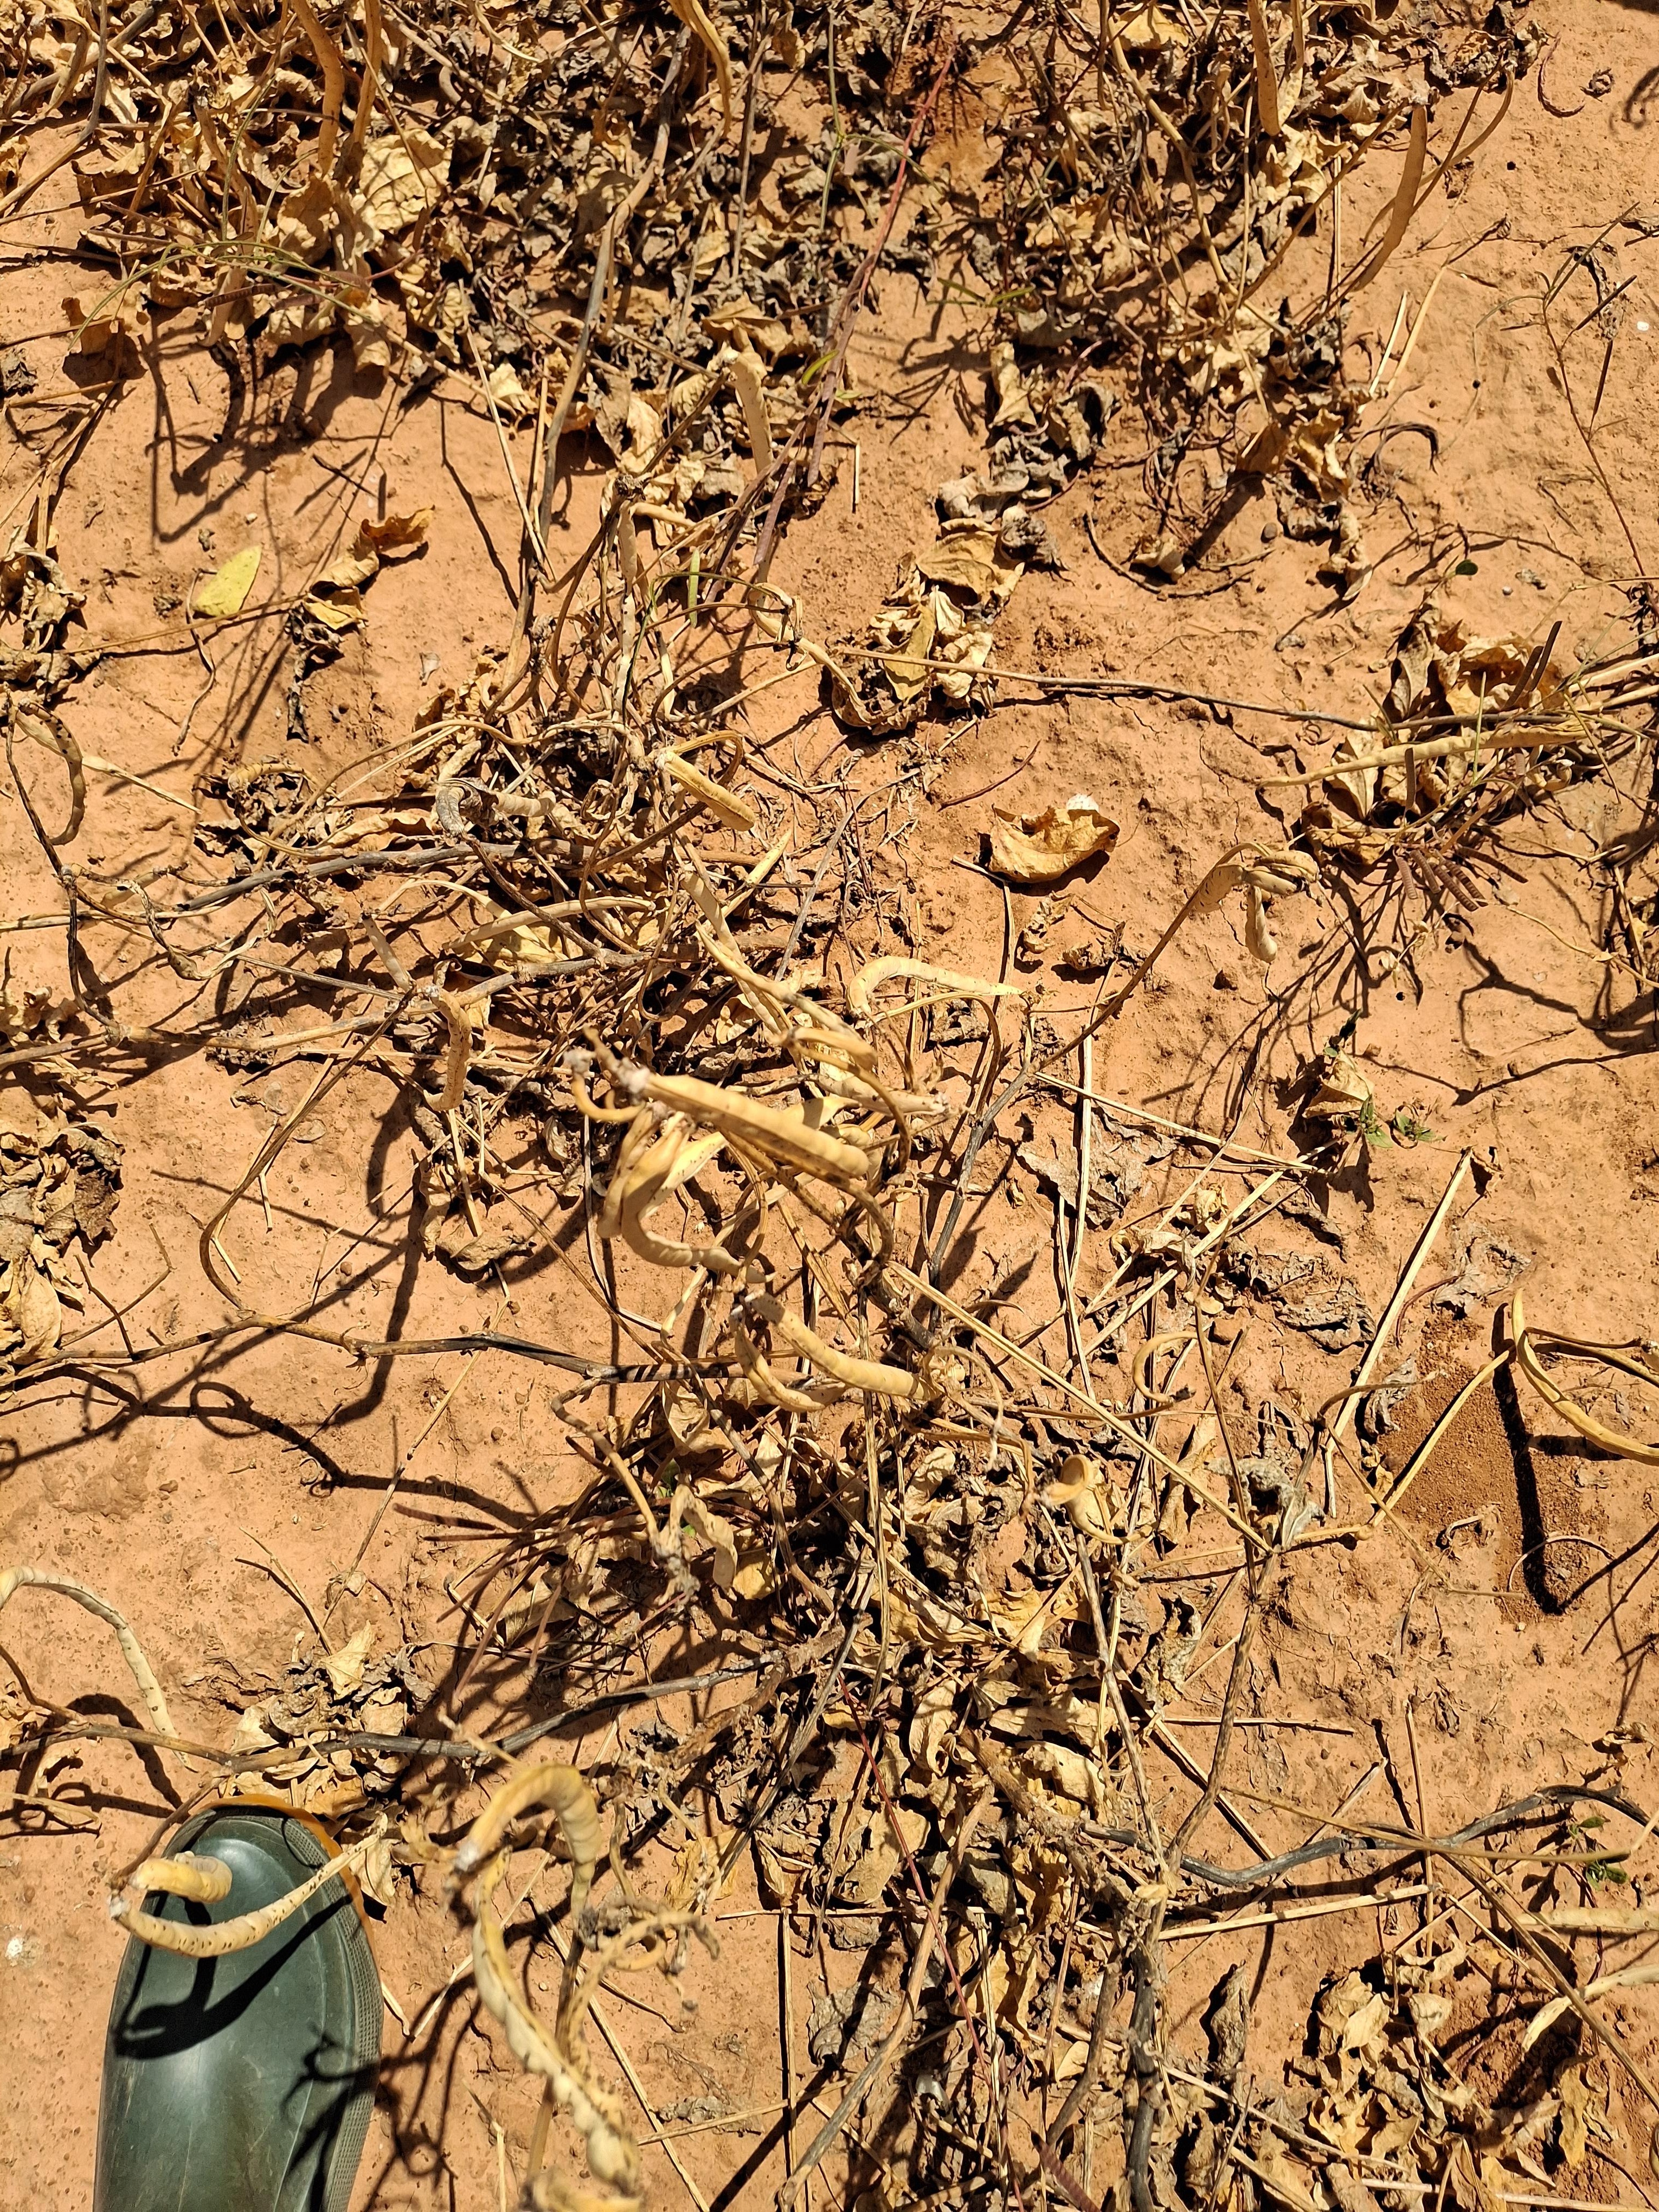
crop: cowpea
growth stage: maturity
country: Nigeria
